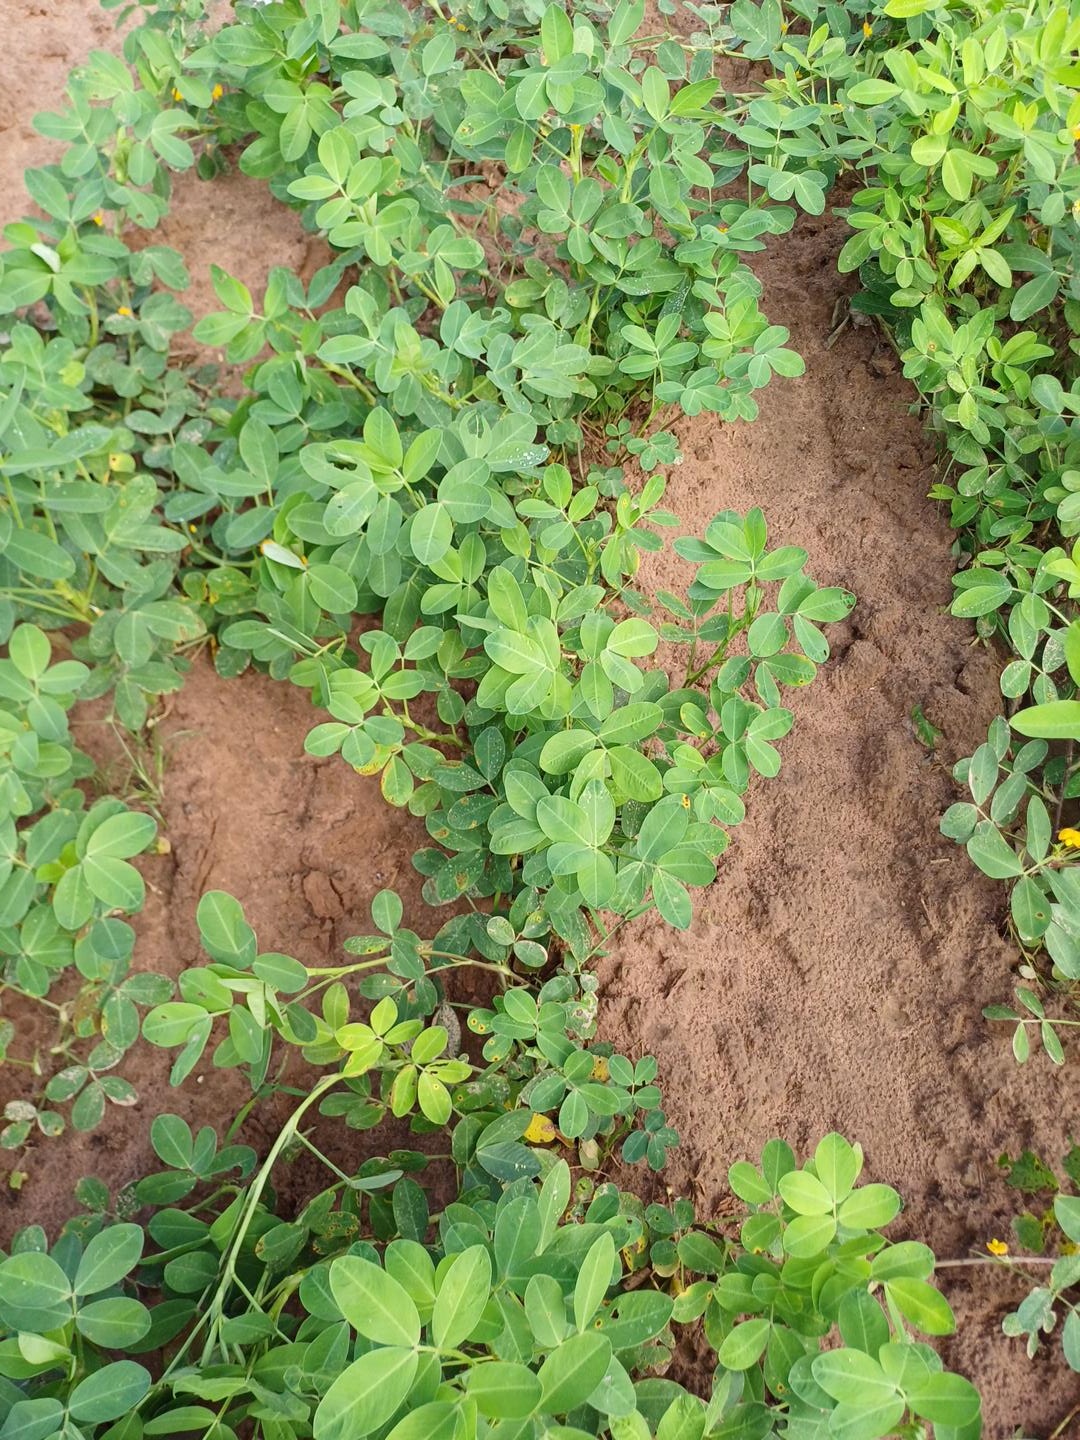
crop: groundnut
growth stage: flowering
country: Senegal
